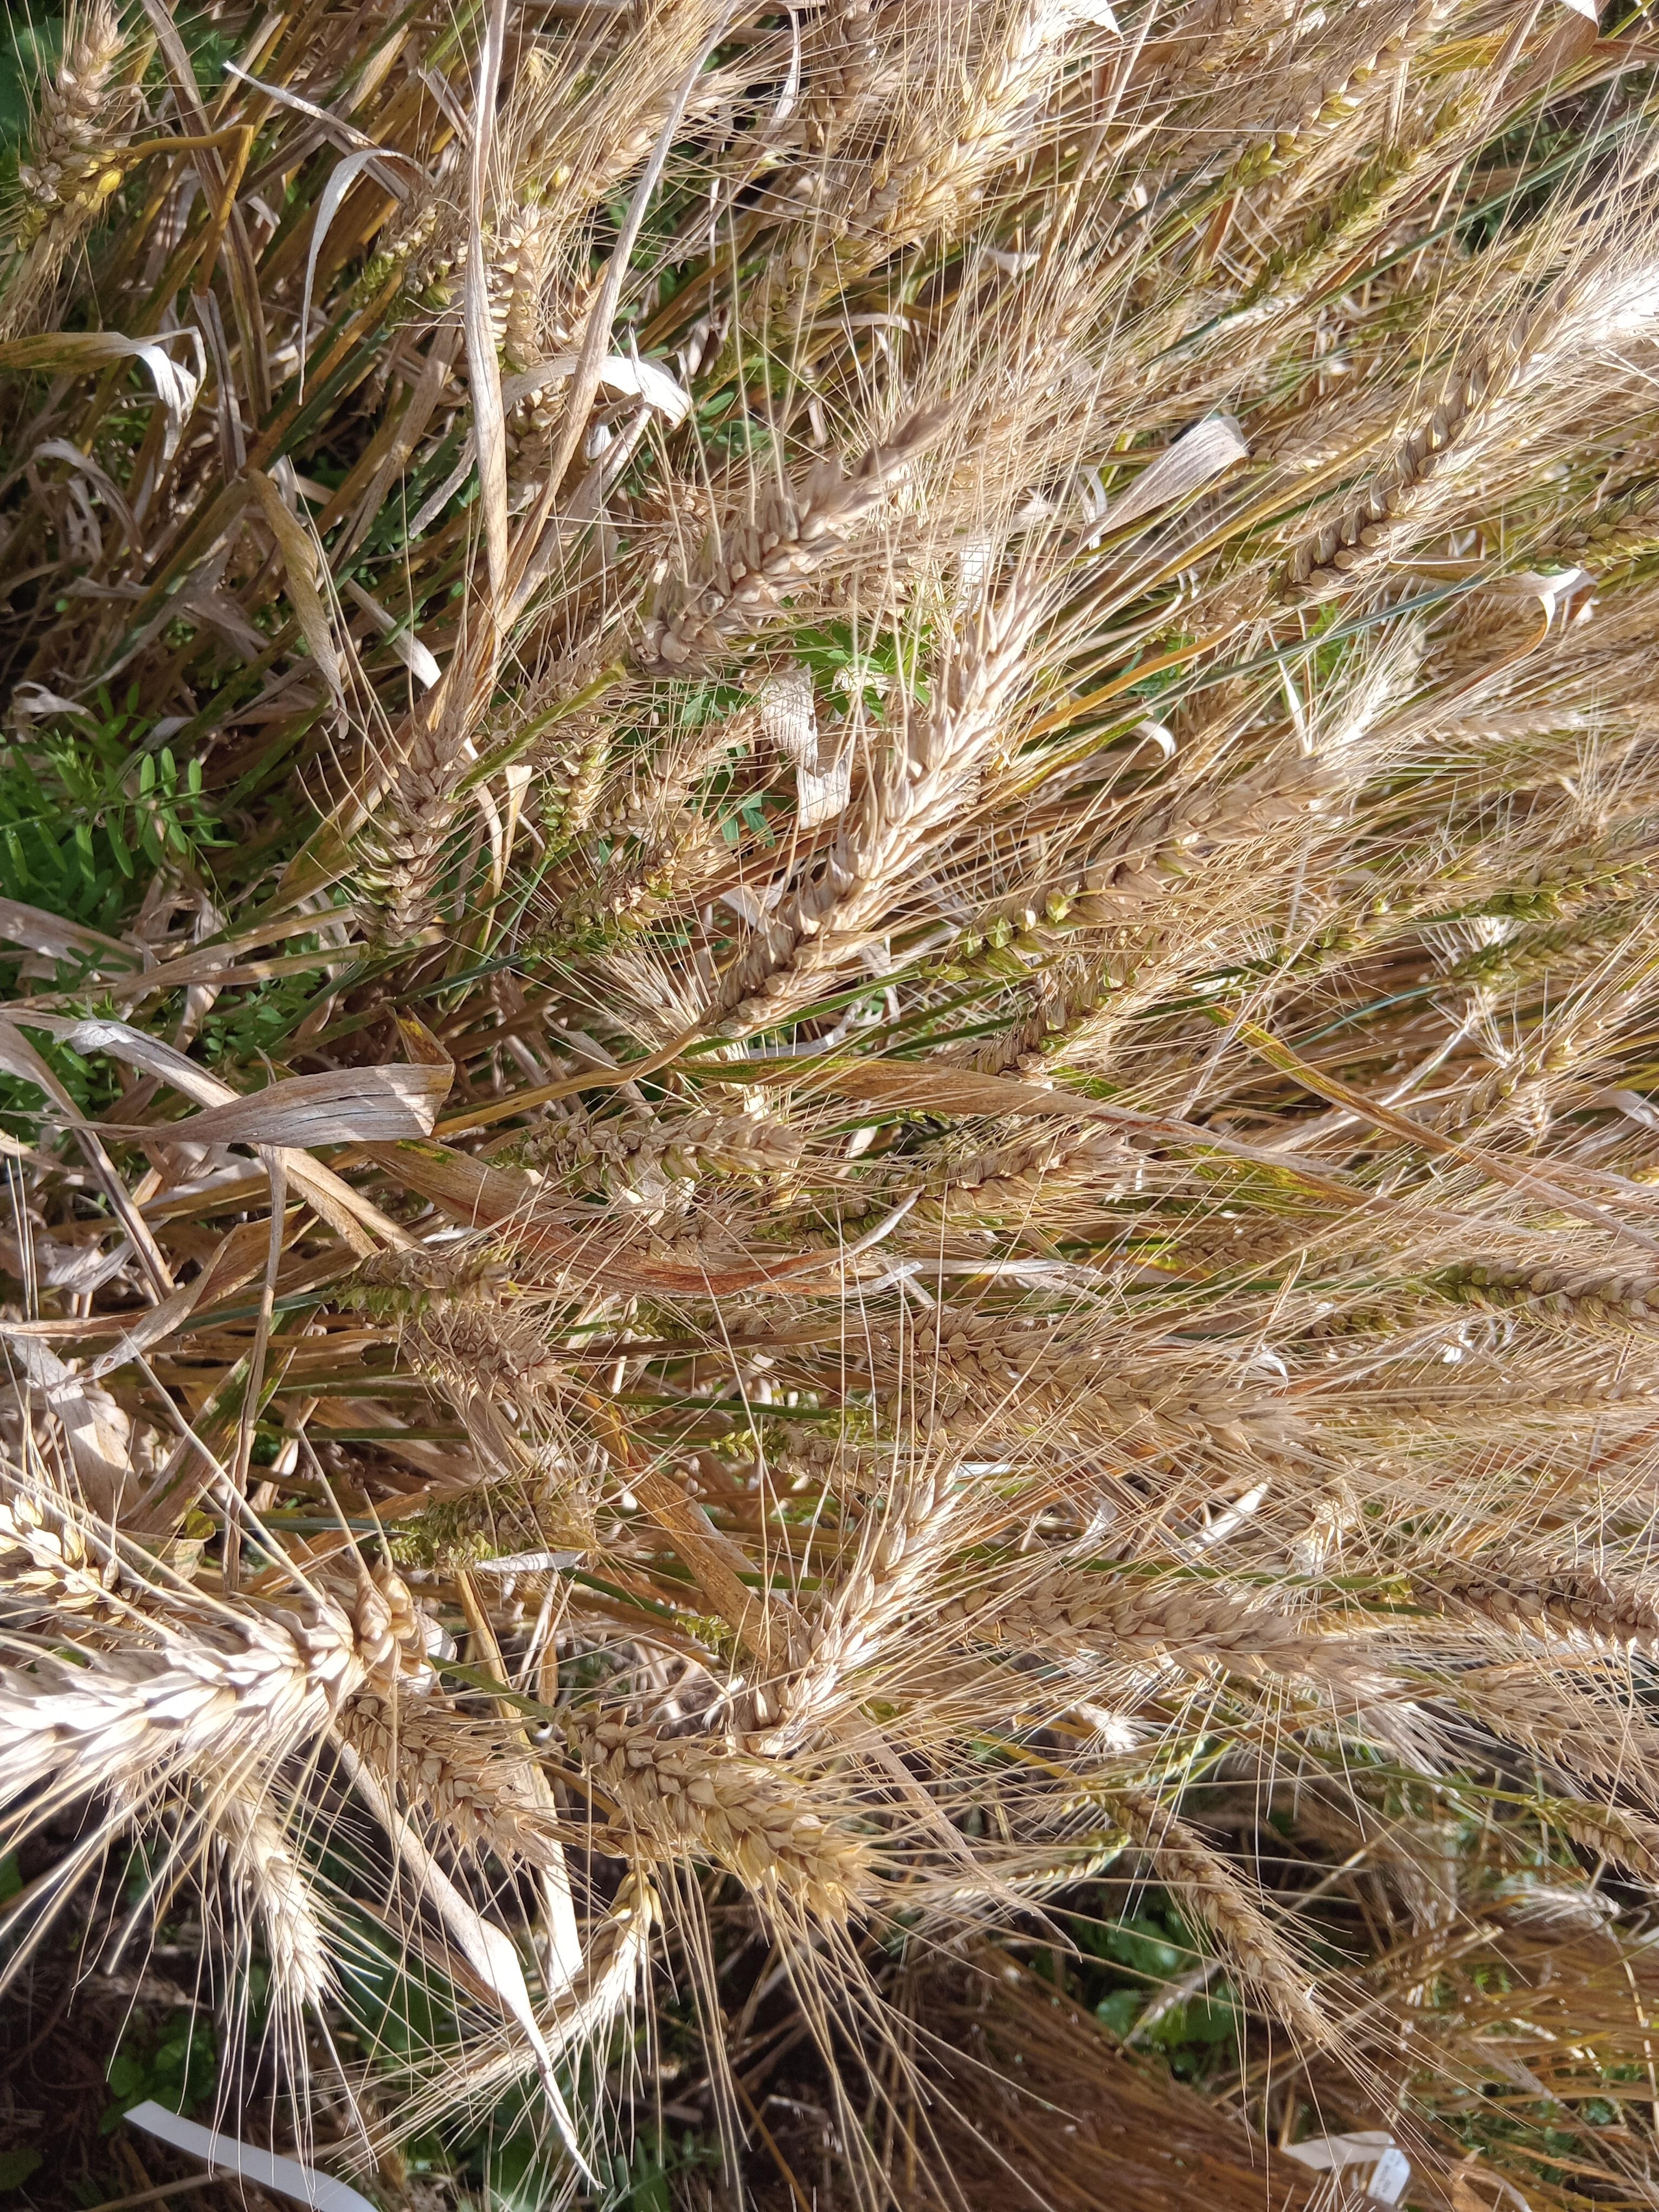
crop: wheat
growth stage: maturity
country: Kenya
